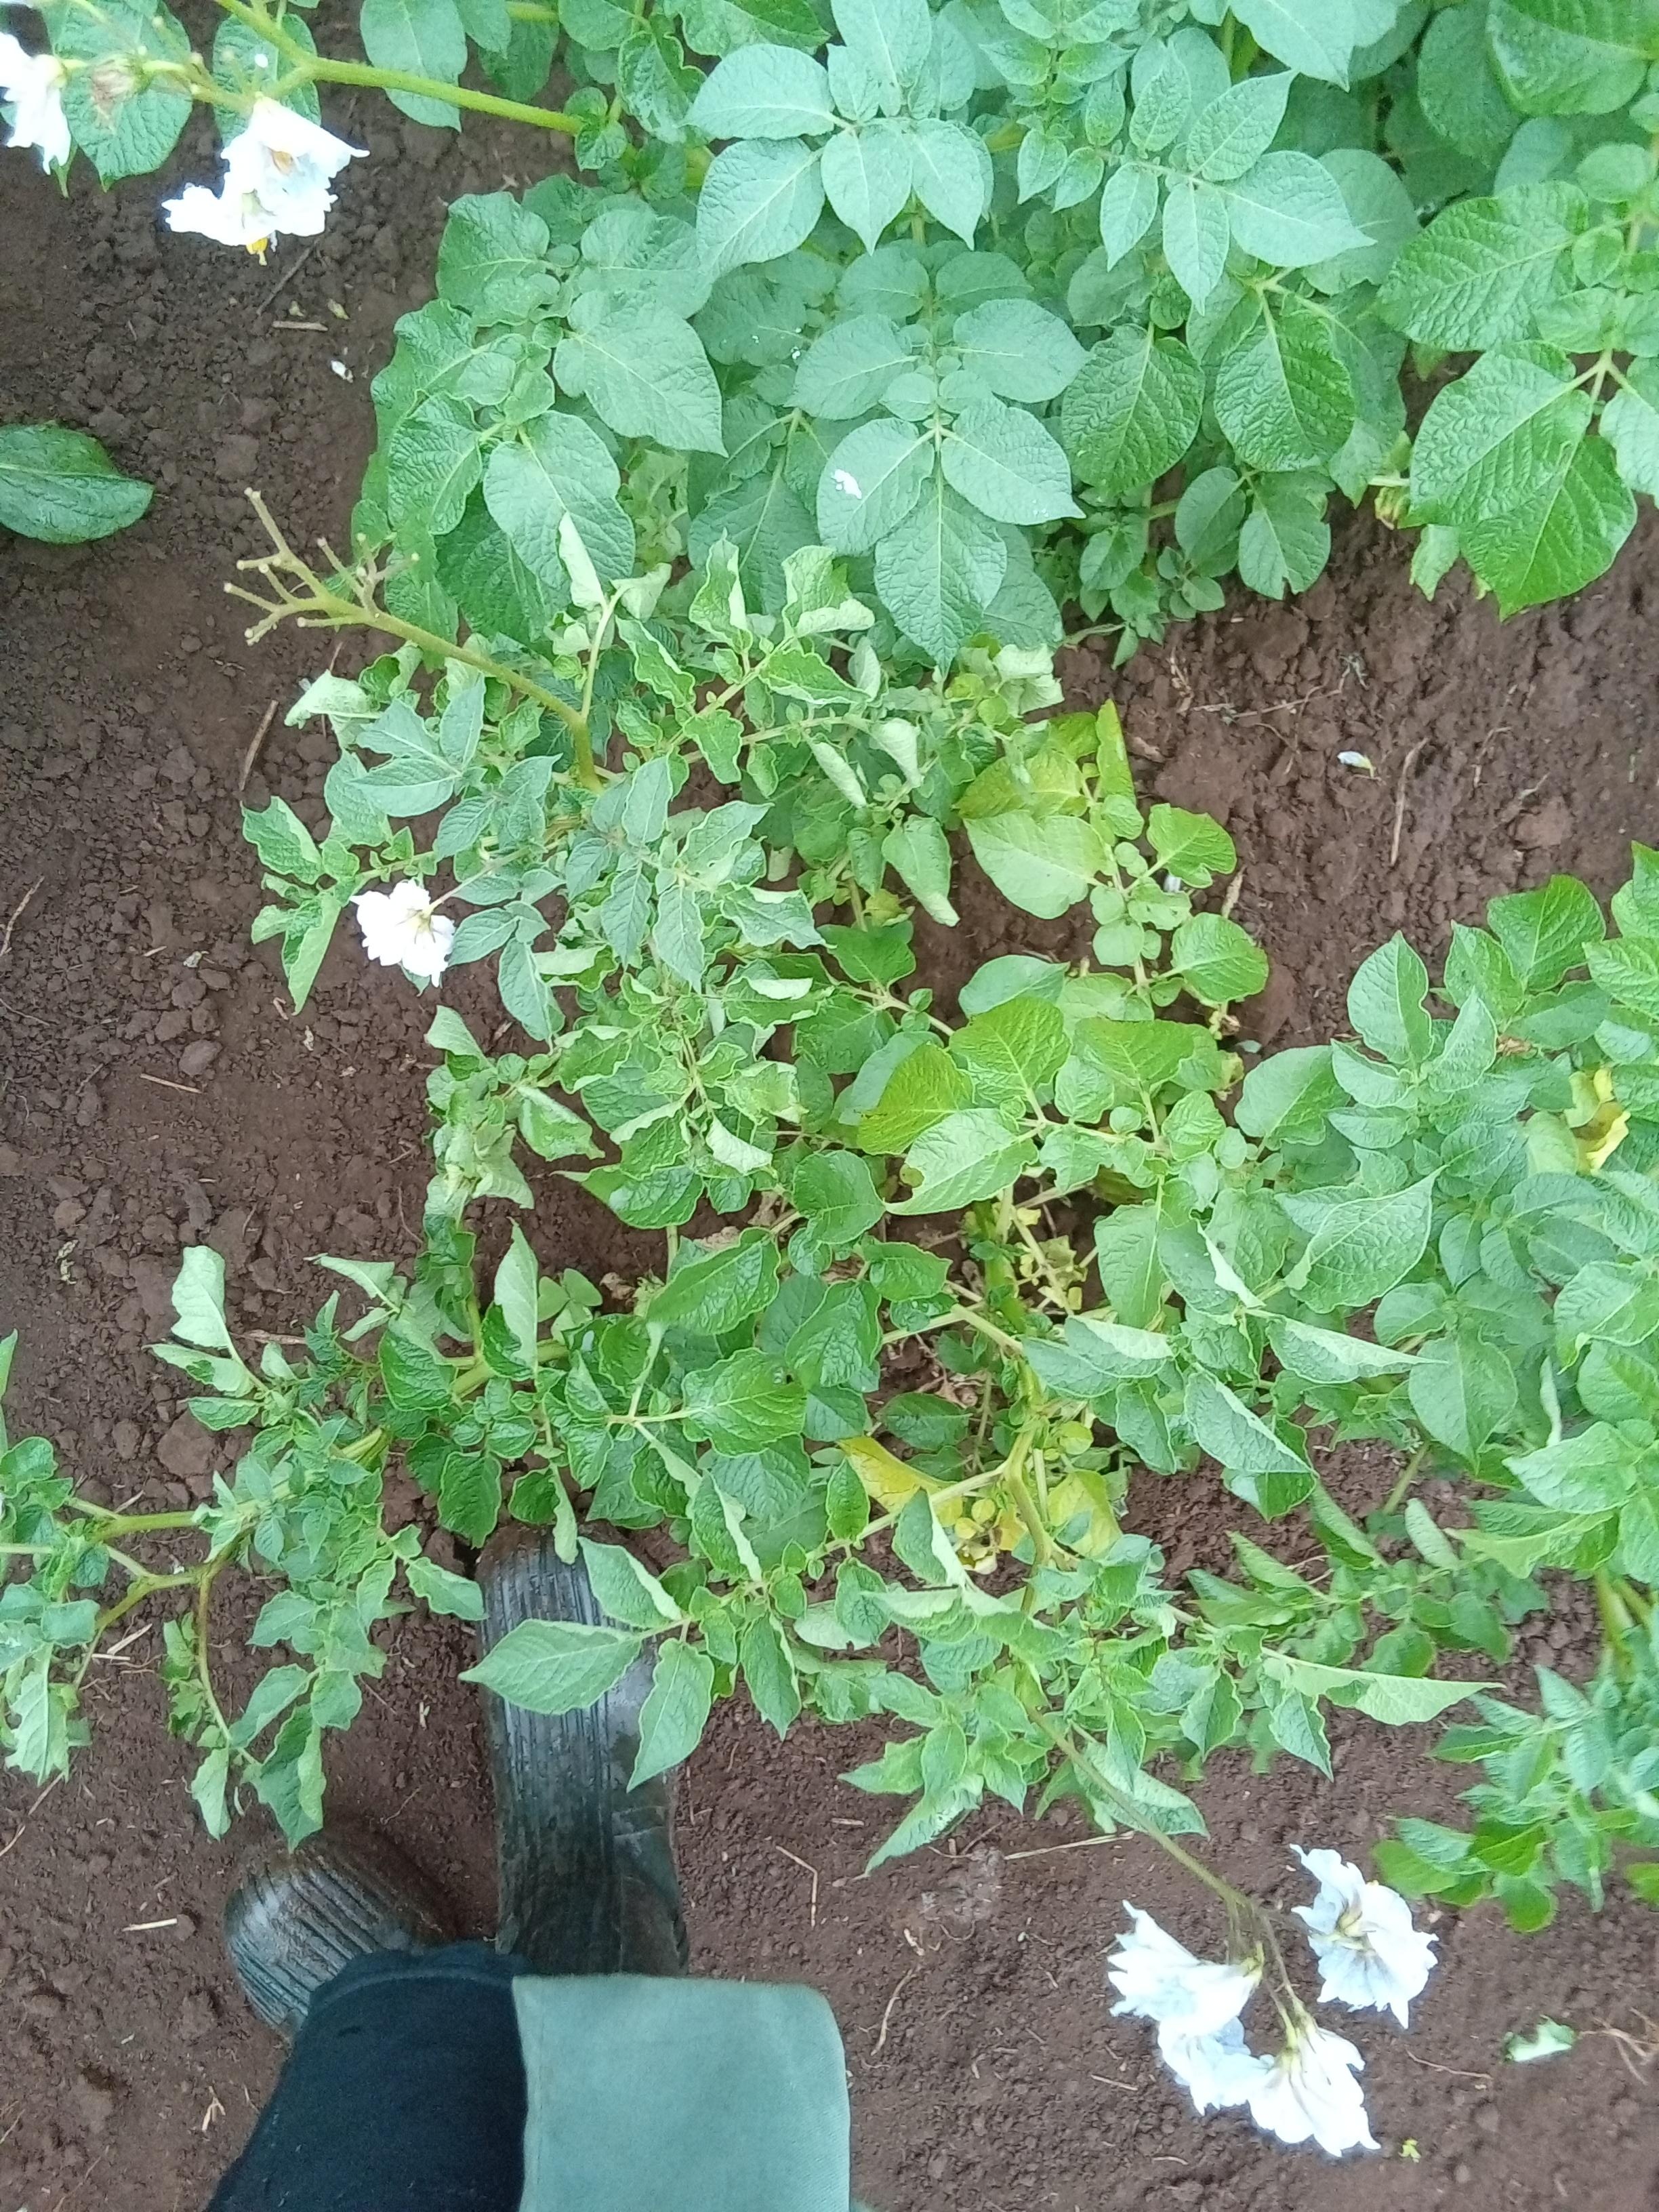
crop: potato
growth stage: flowering
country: Kenya
